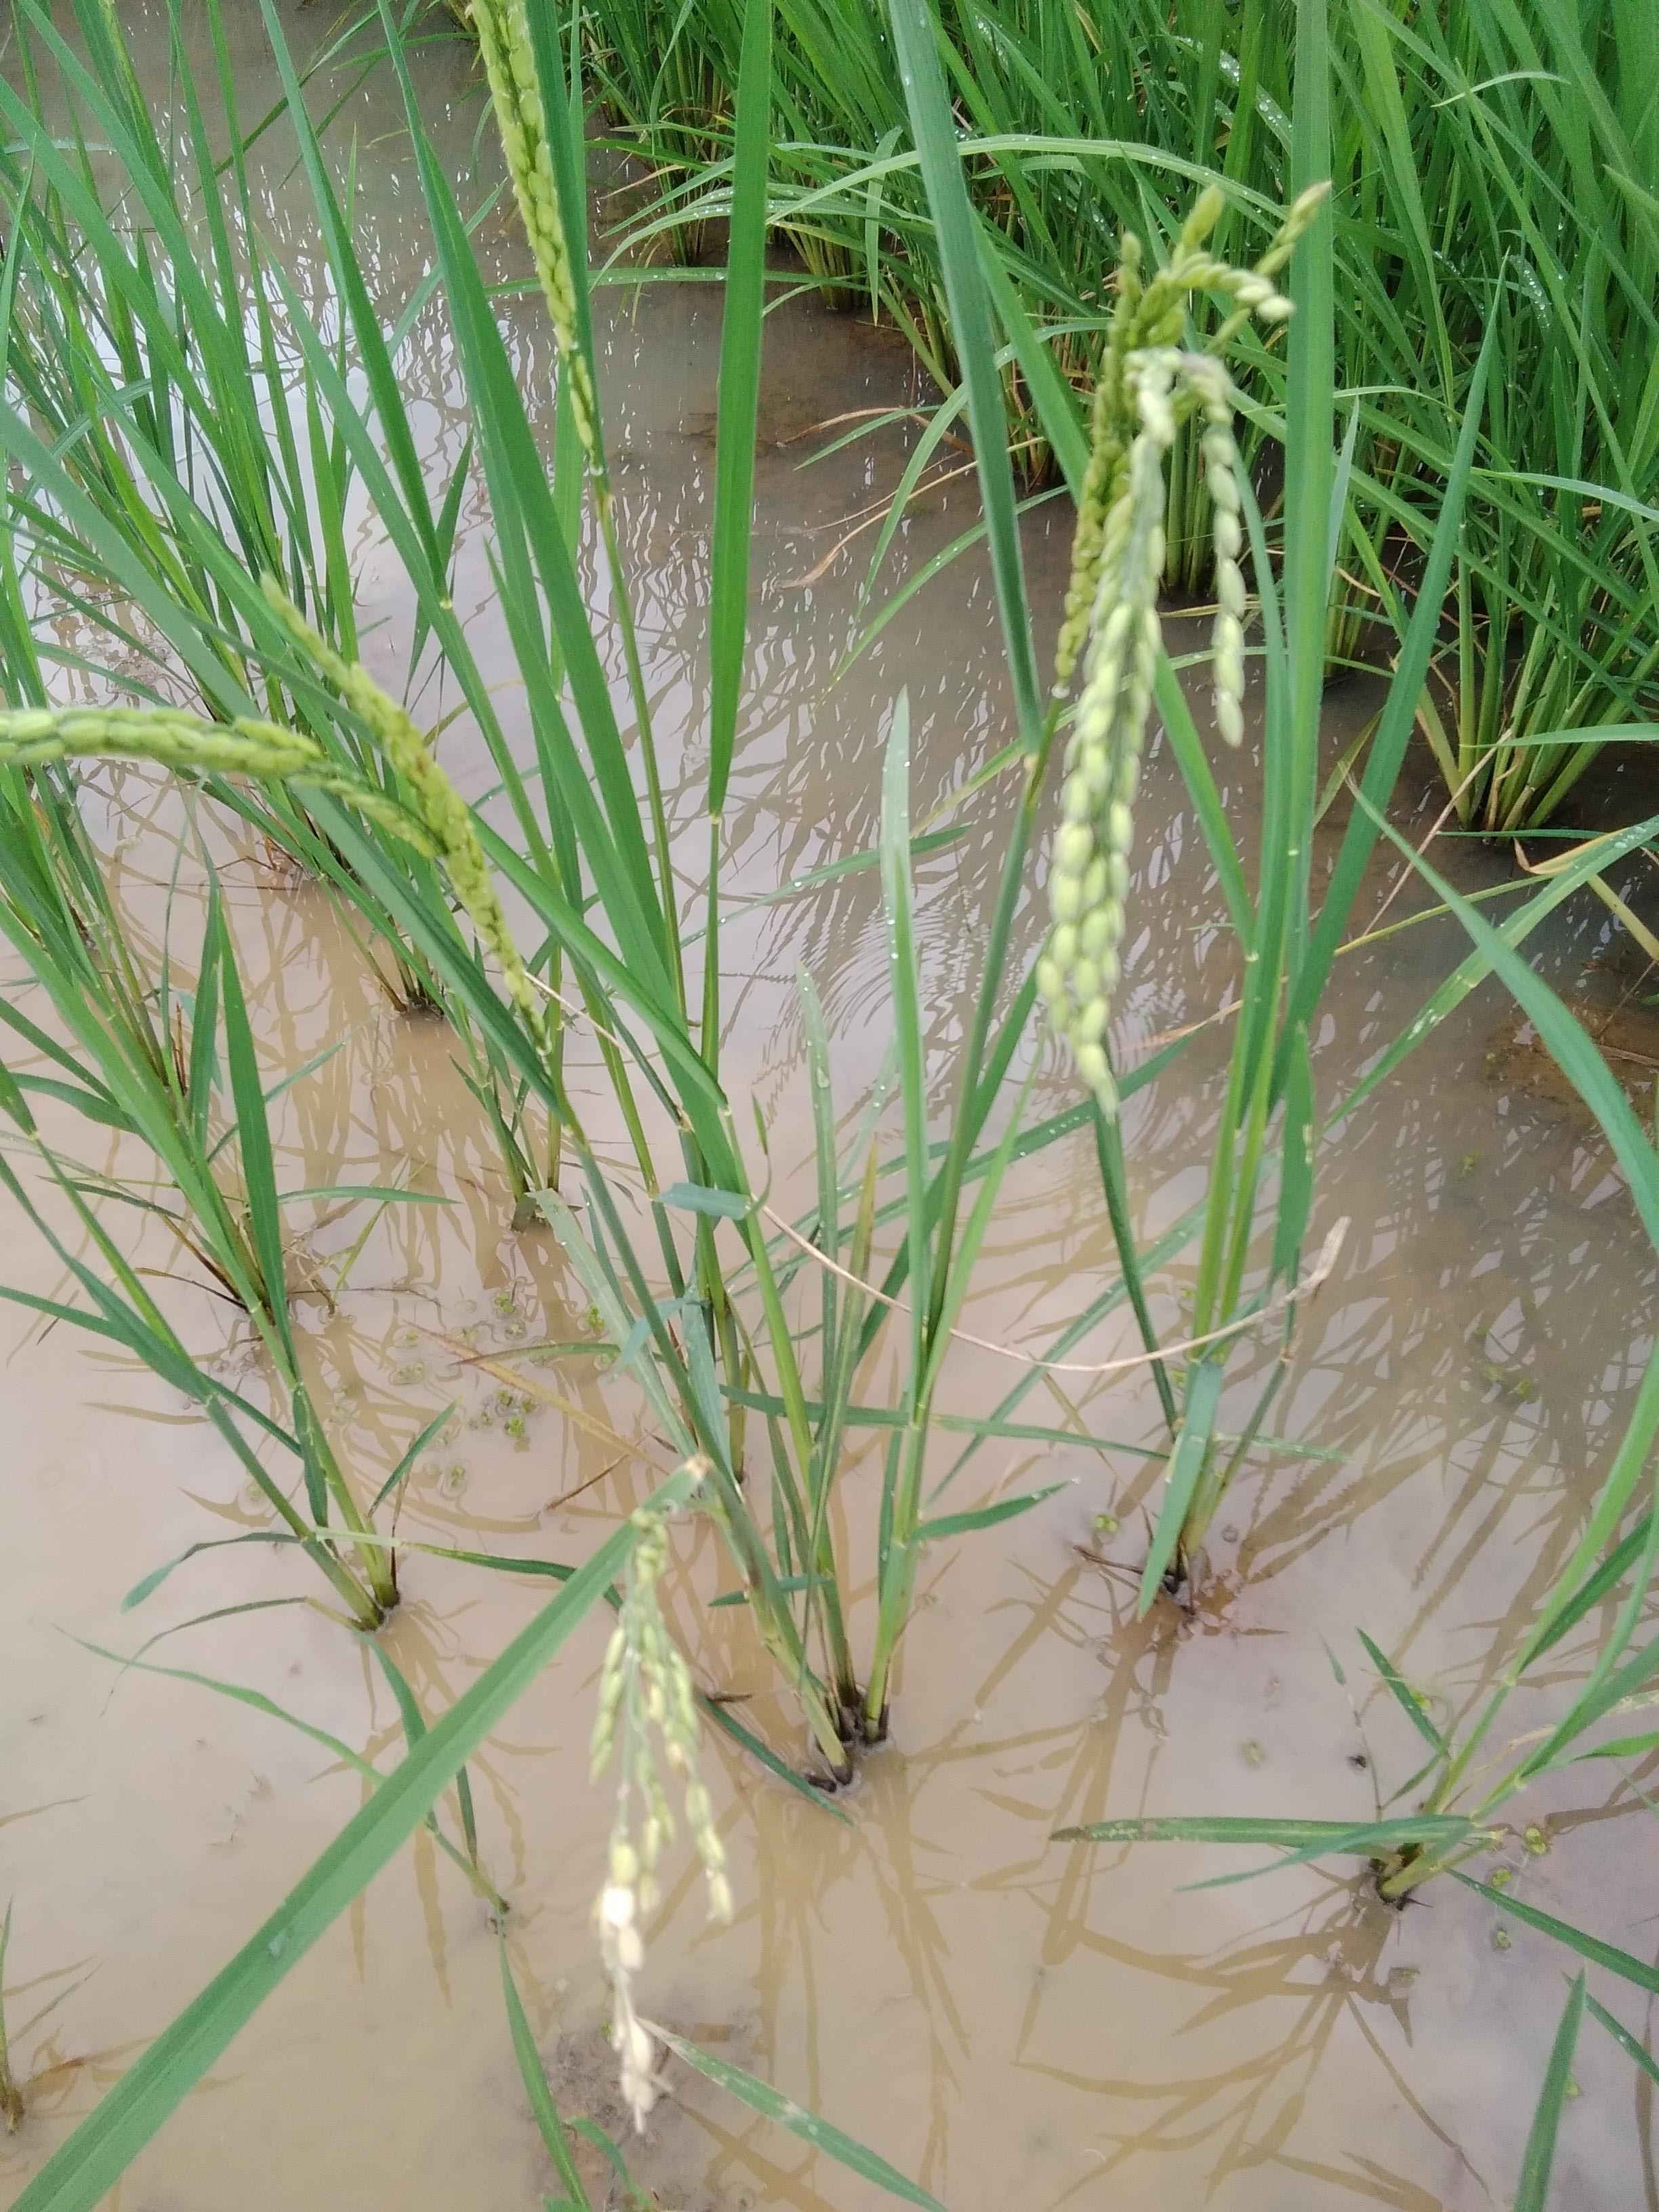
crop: rice
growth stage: stage dough
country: Nigeria
